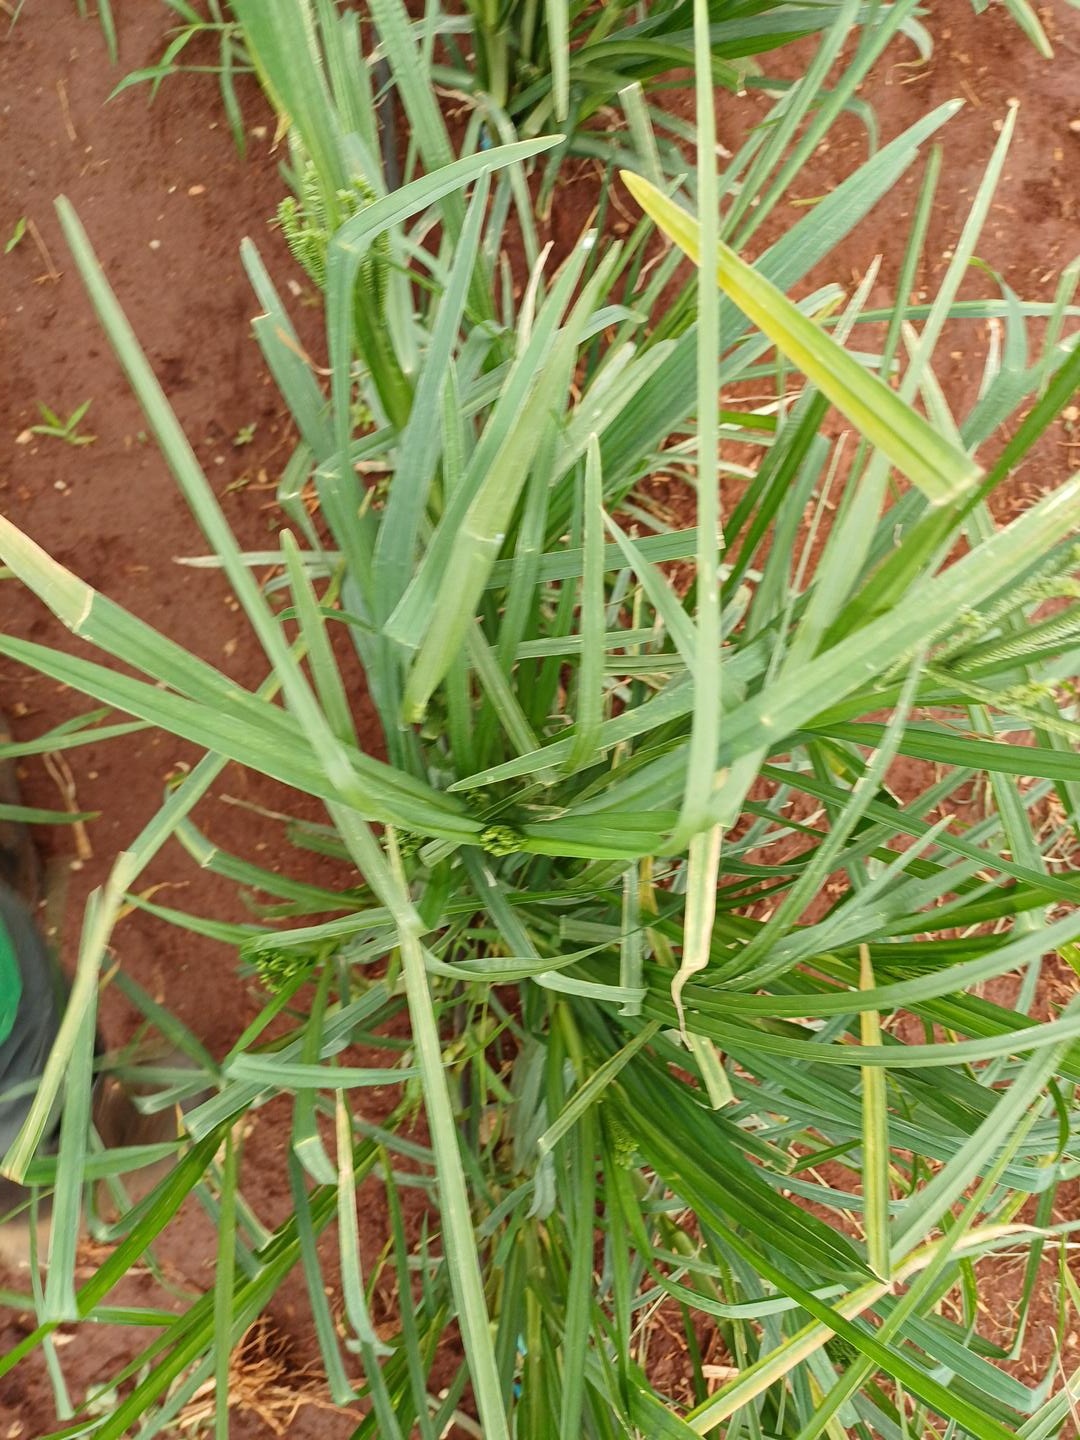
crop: finger millet
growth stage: heading tuber
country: Kenya
